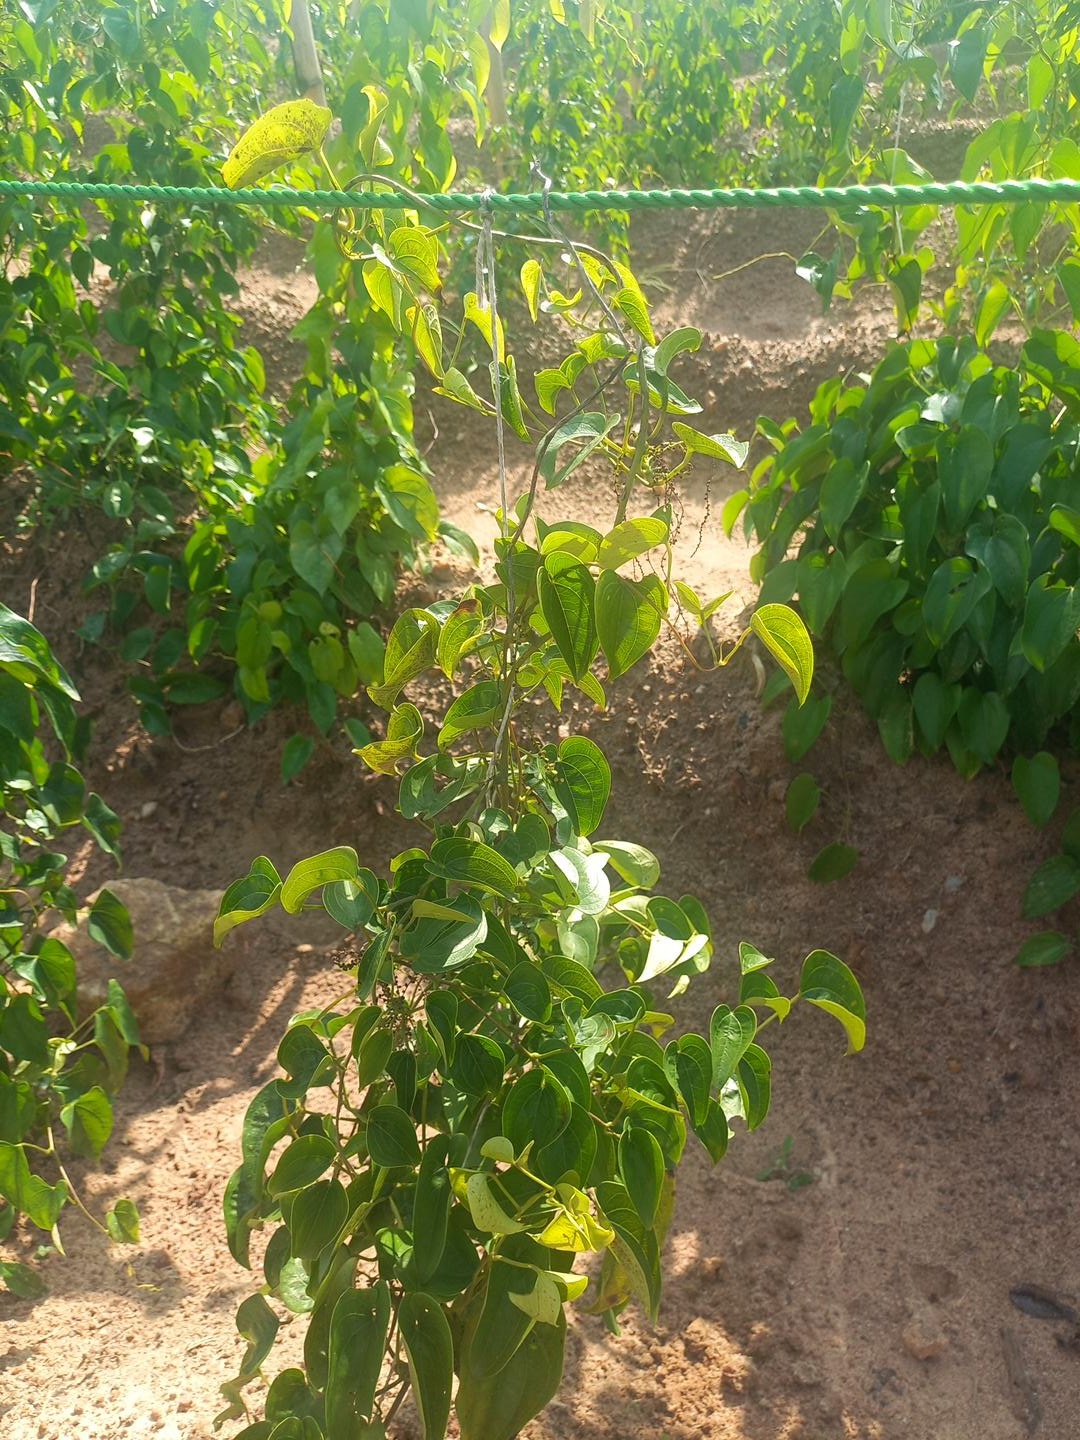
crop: yam
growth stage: vegetative
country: Nigeria
